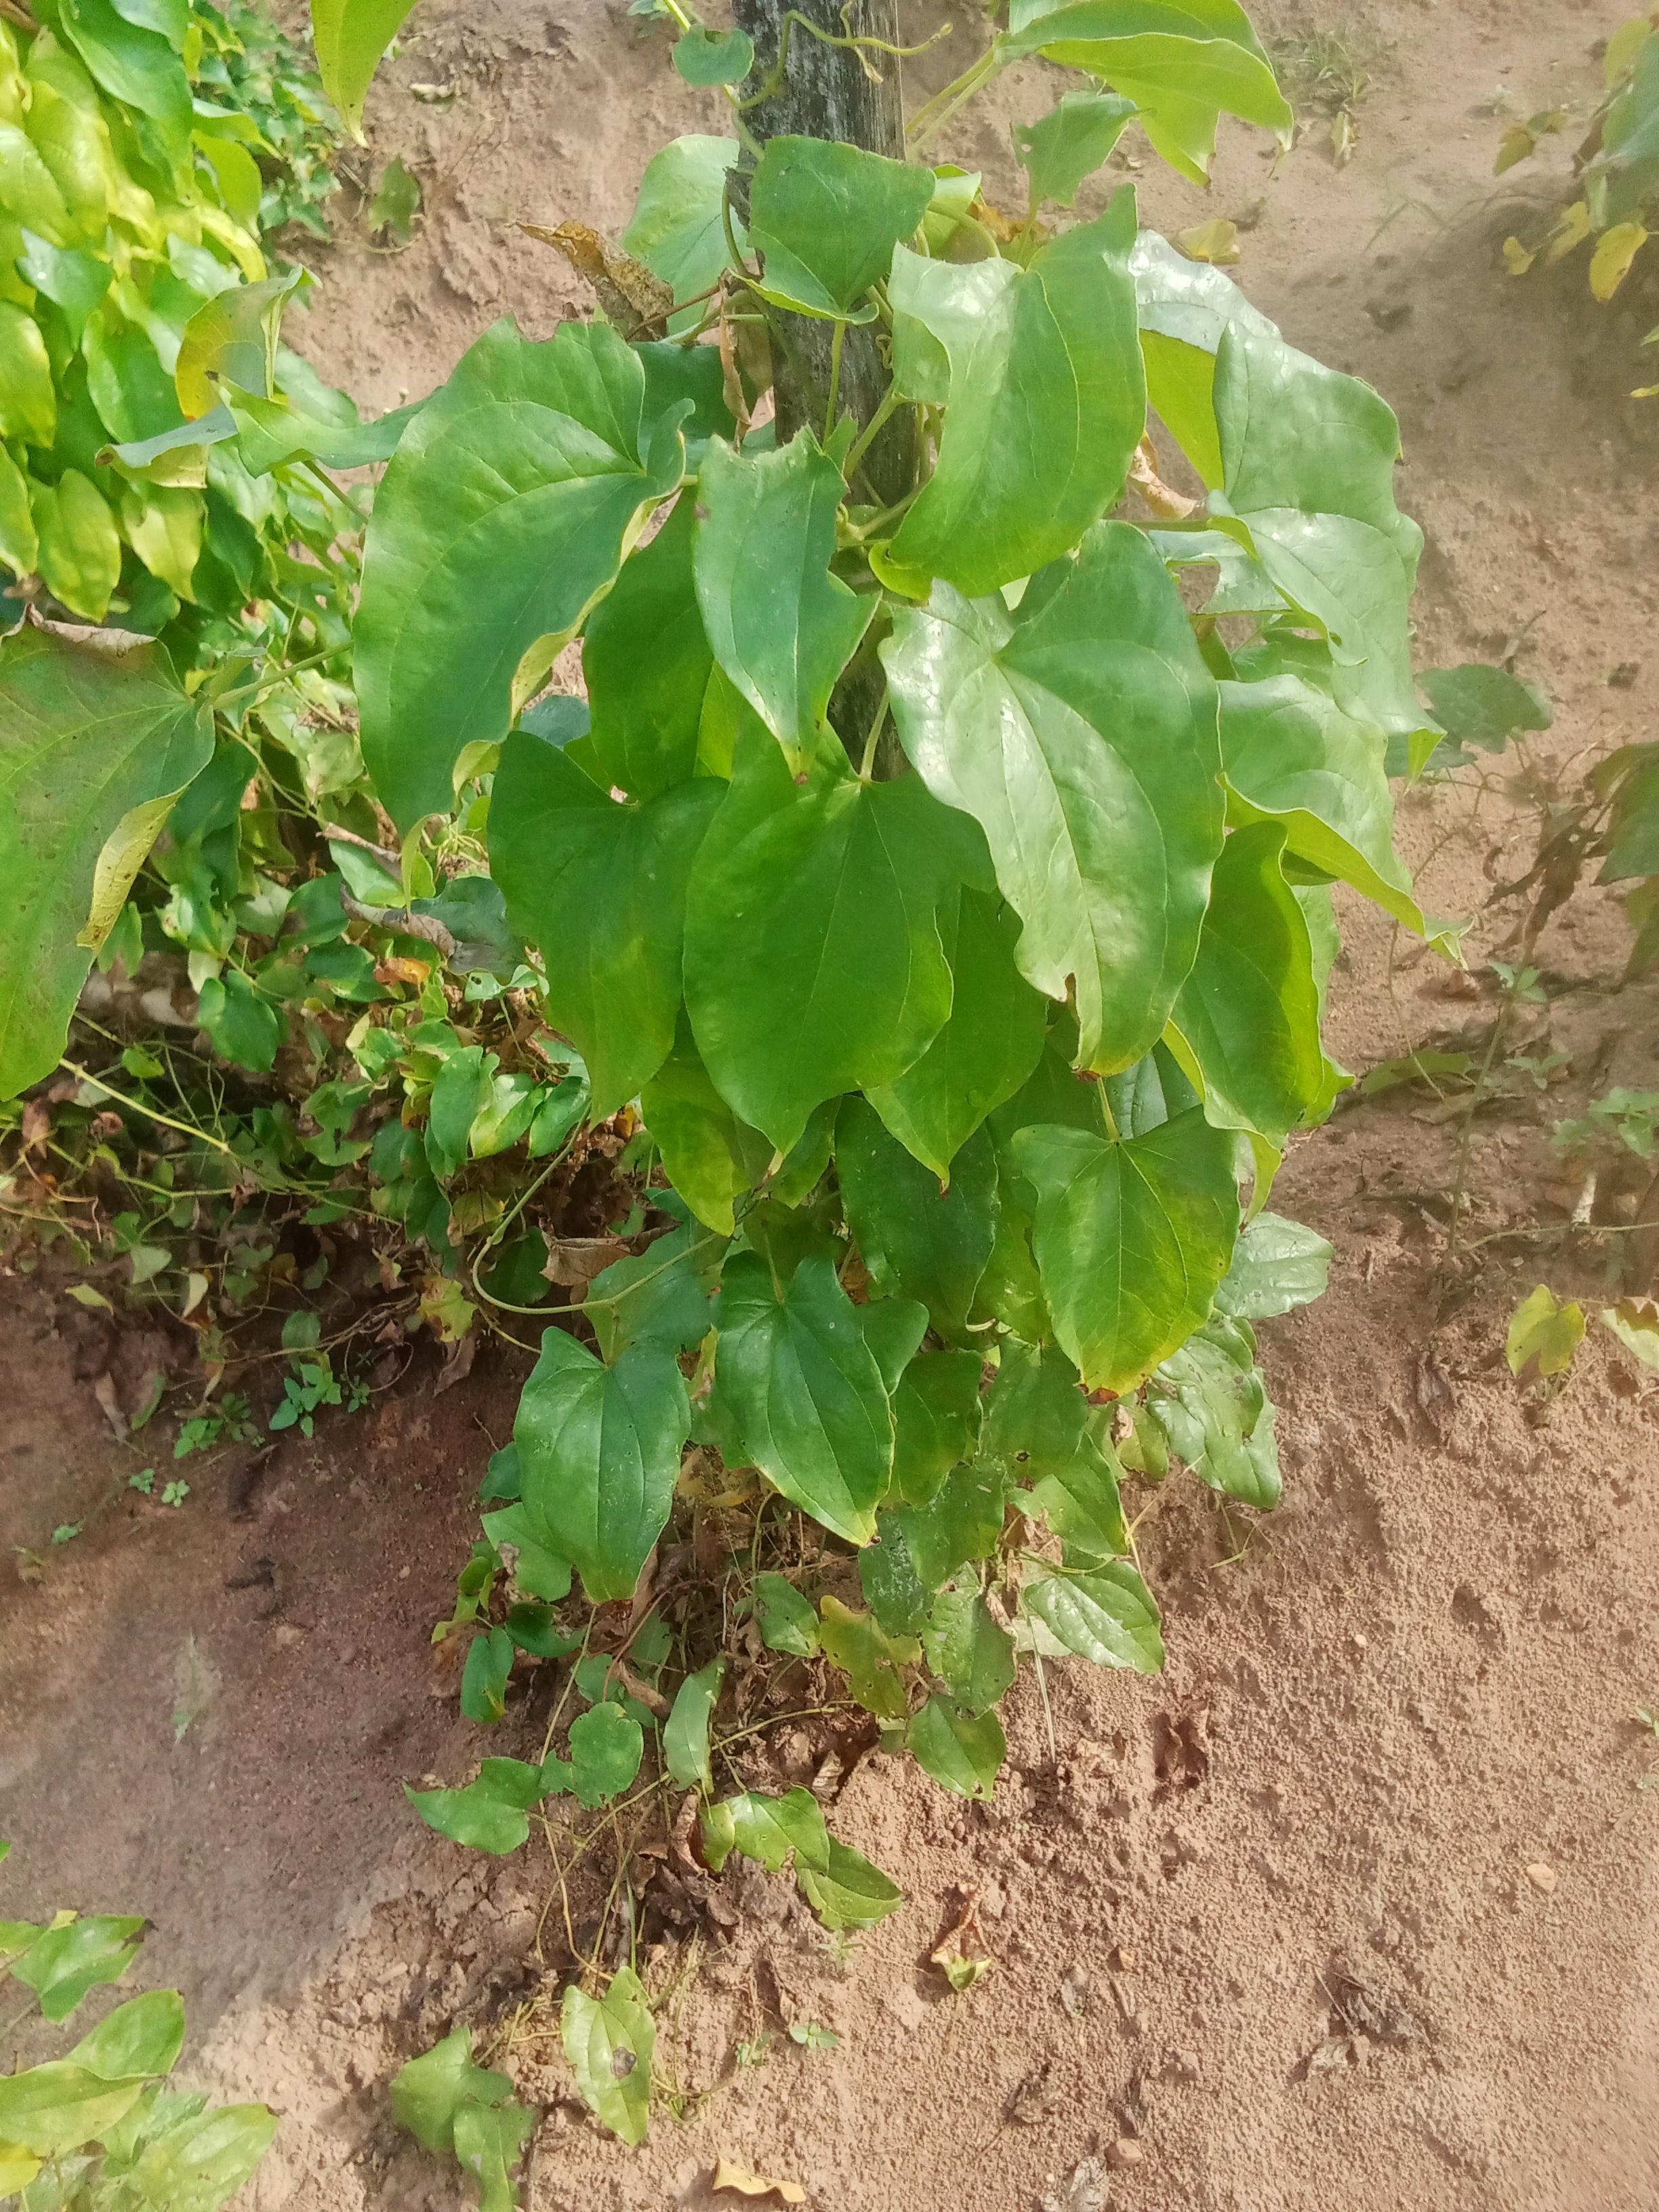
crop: yam
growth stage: vegetative
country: Nigeria
